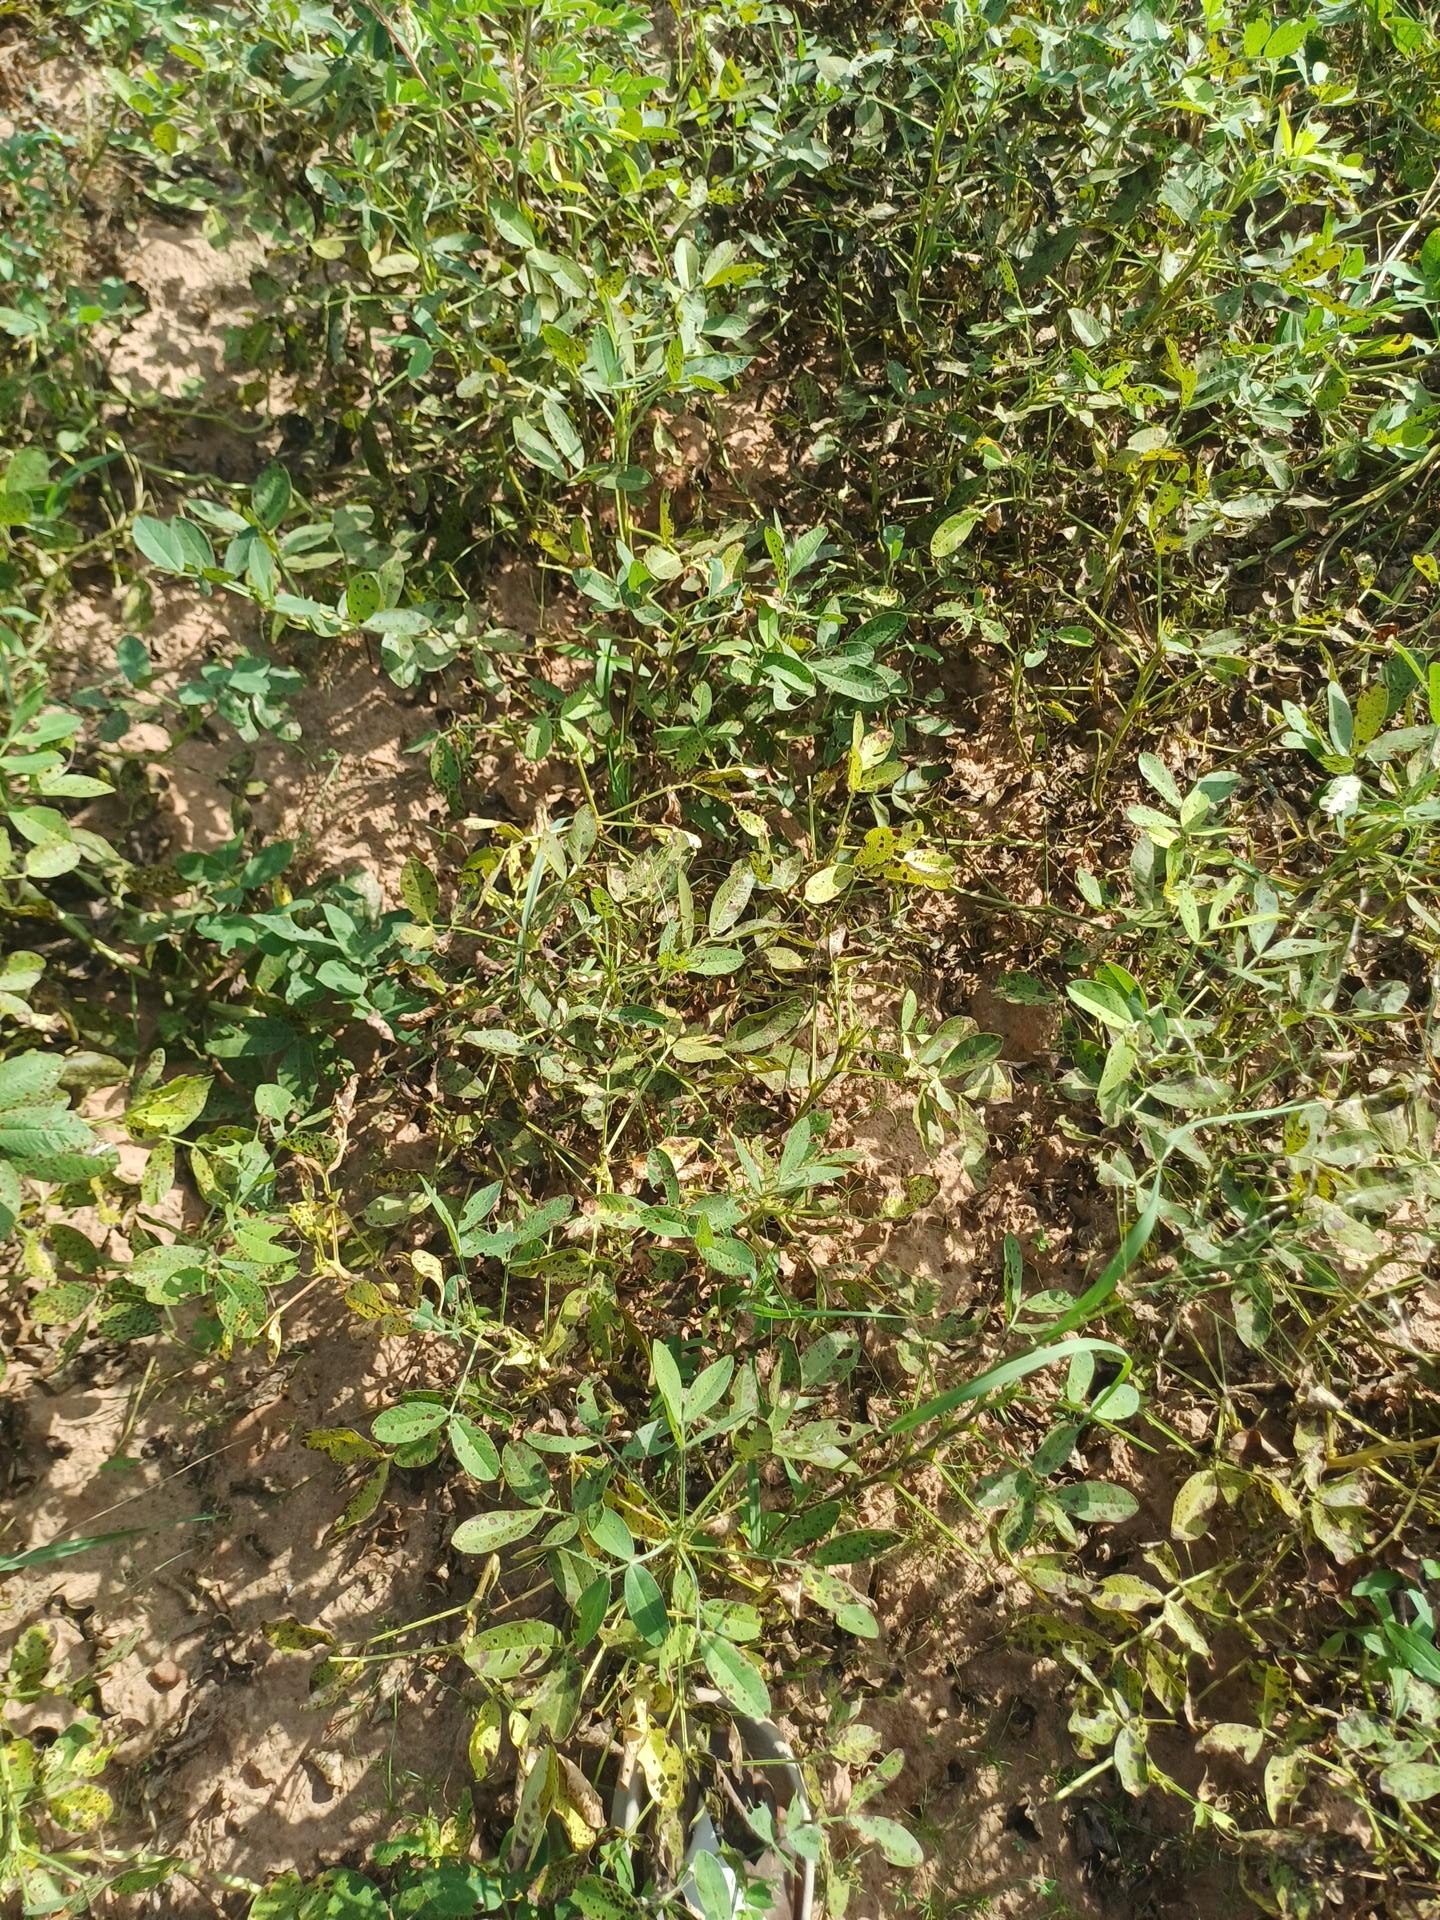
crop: groundnut
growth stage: flowering
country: Senegal
